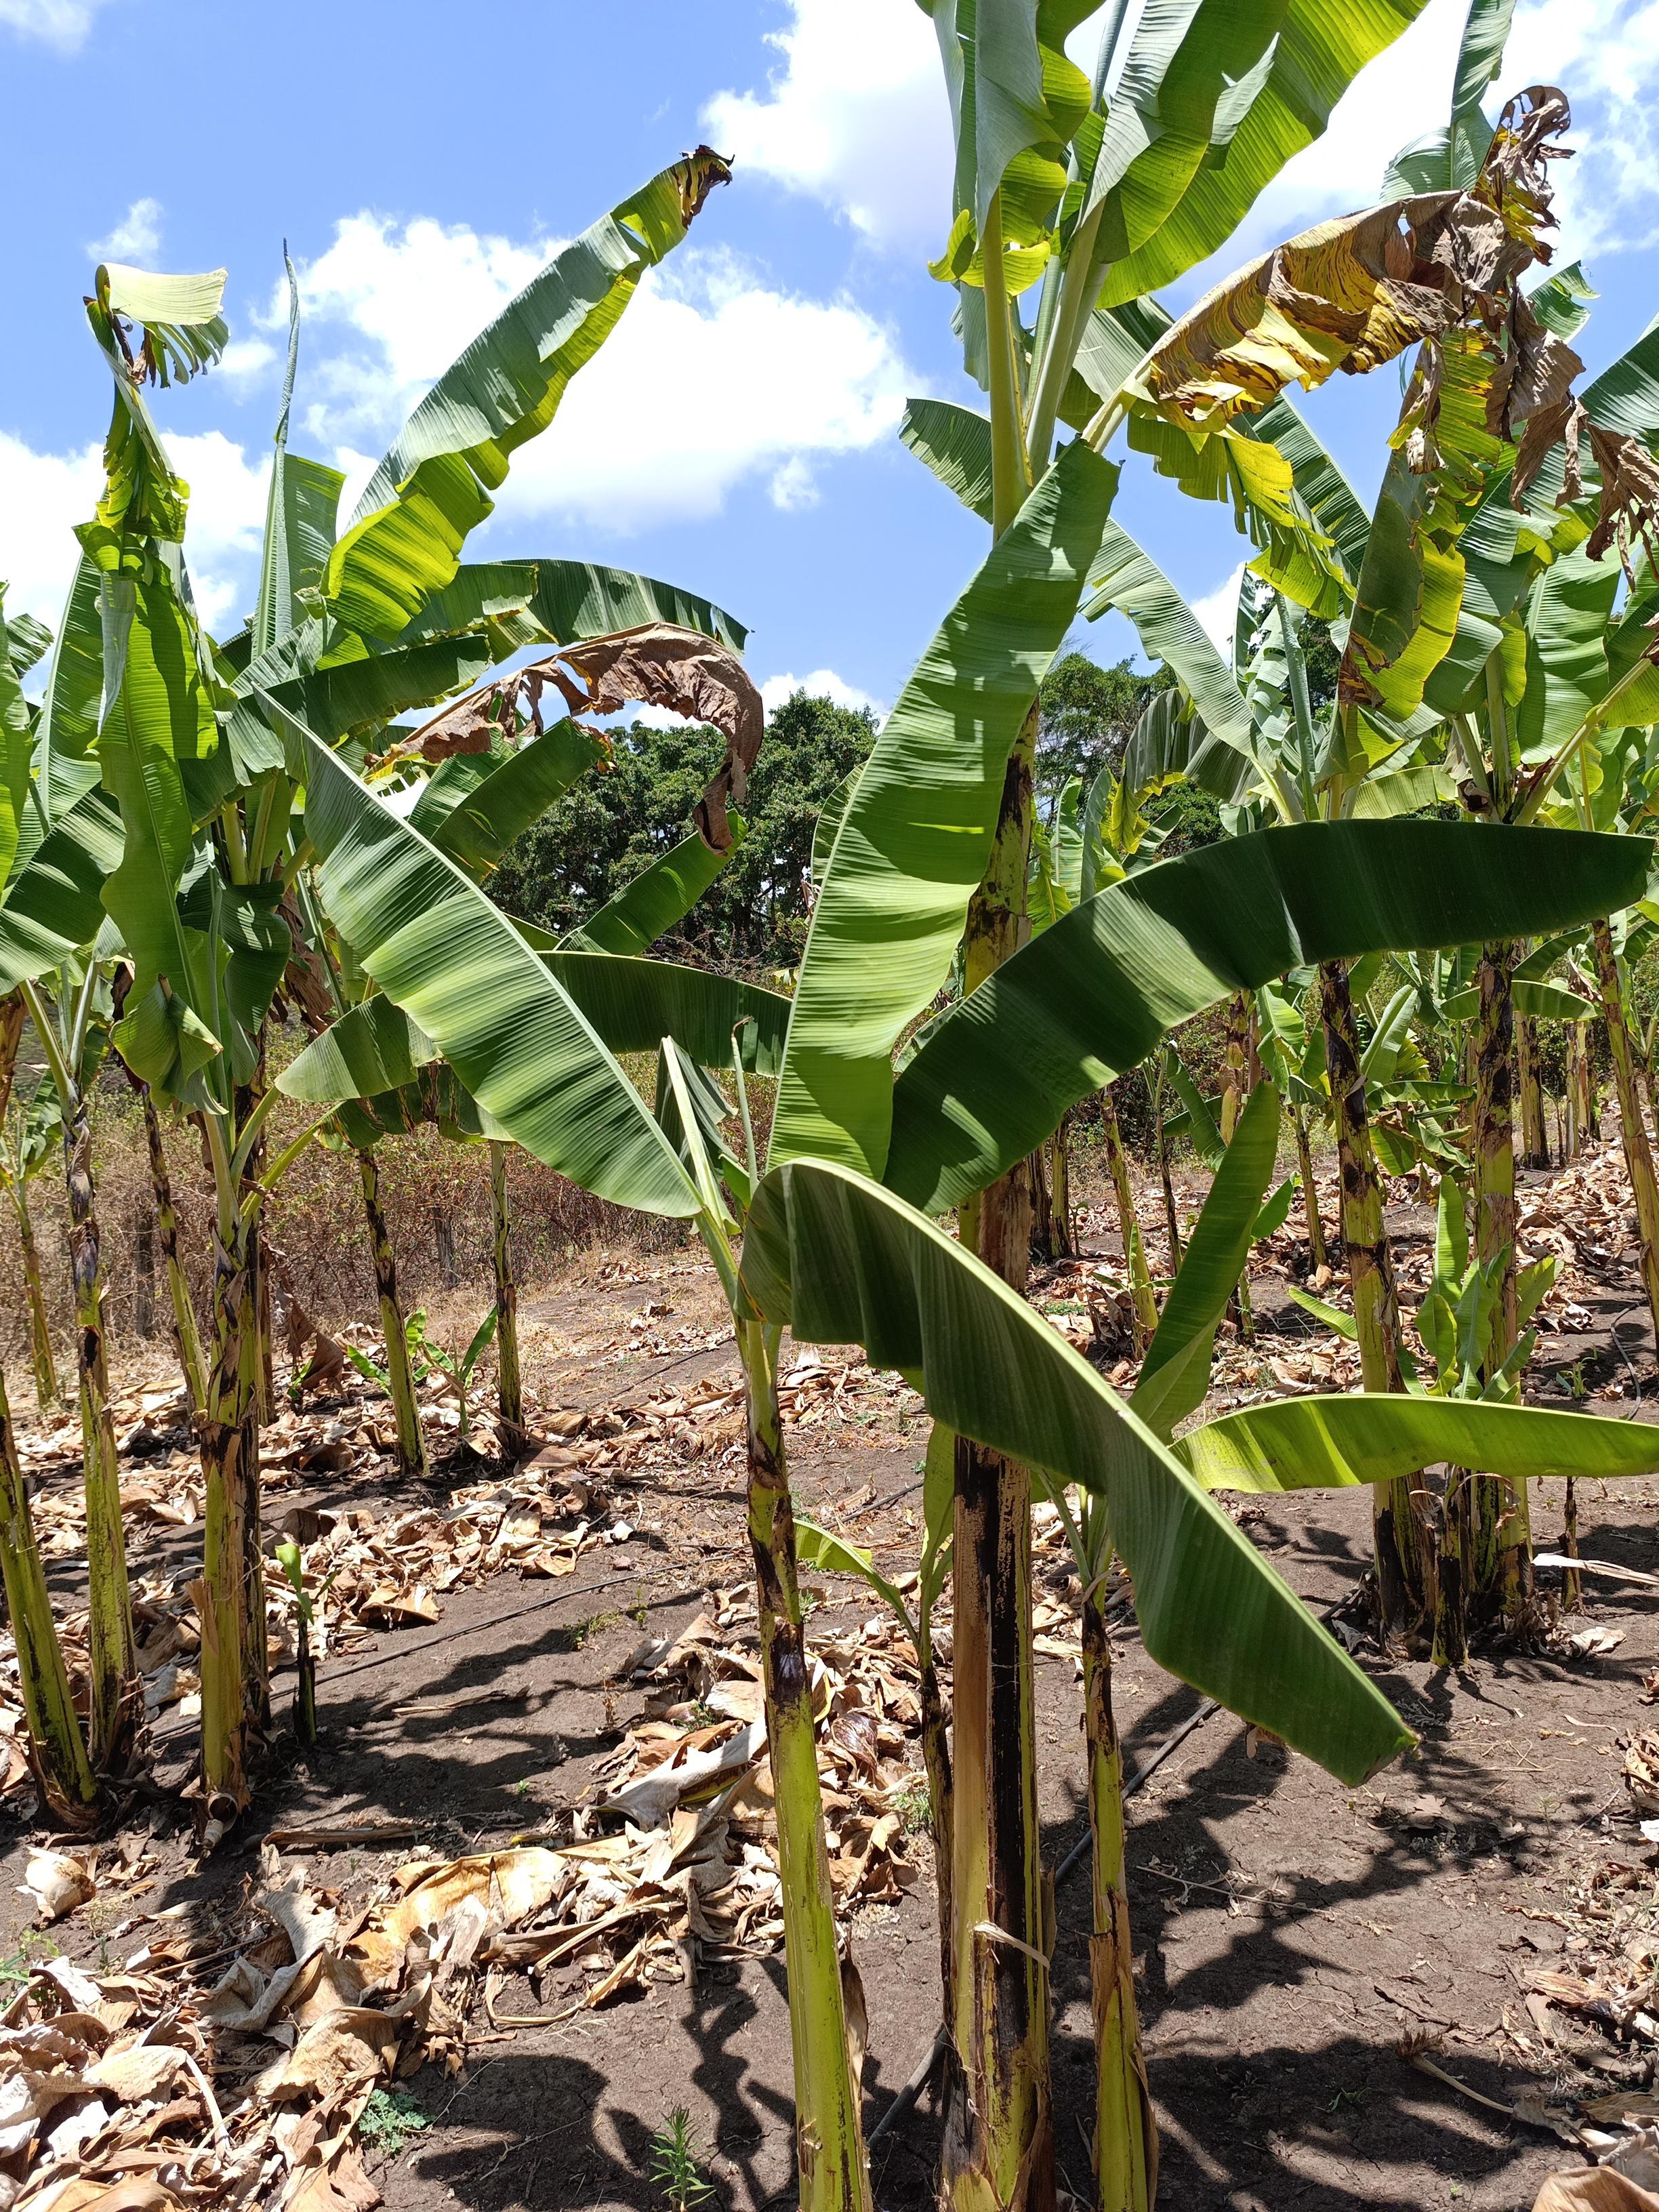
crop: banana
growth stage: vegetative
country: Tanzania
